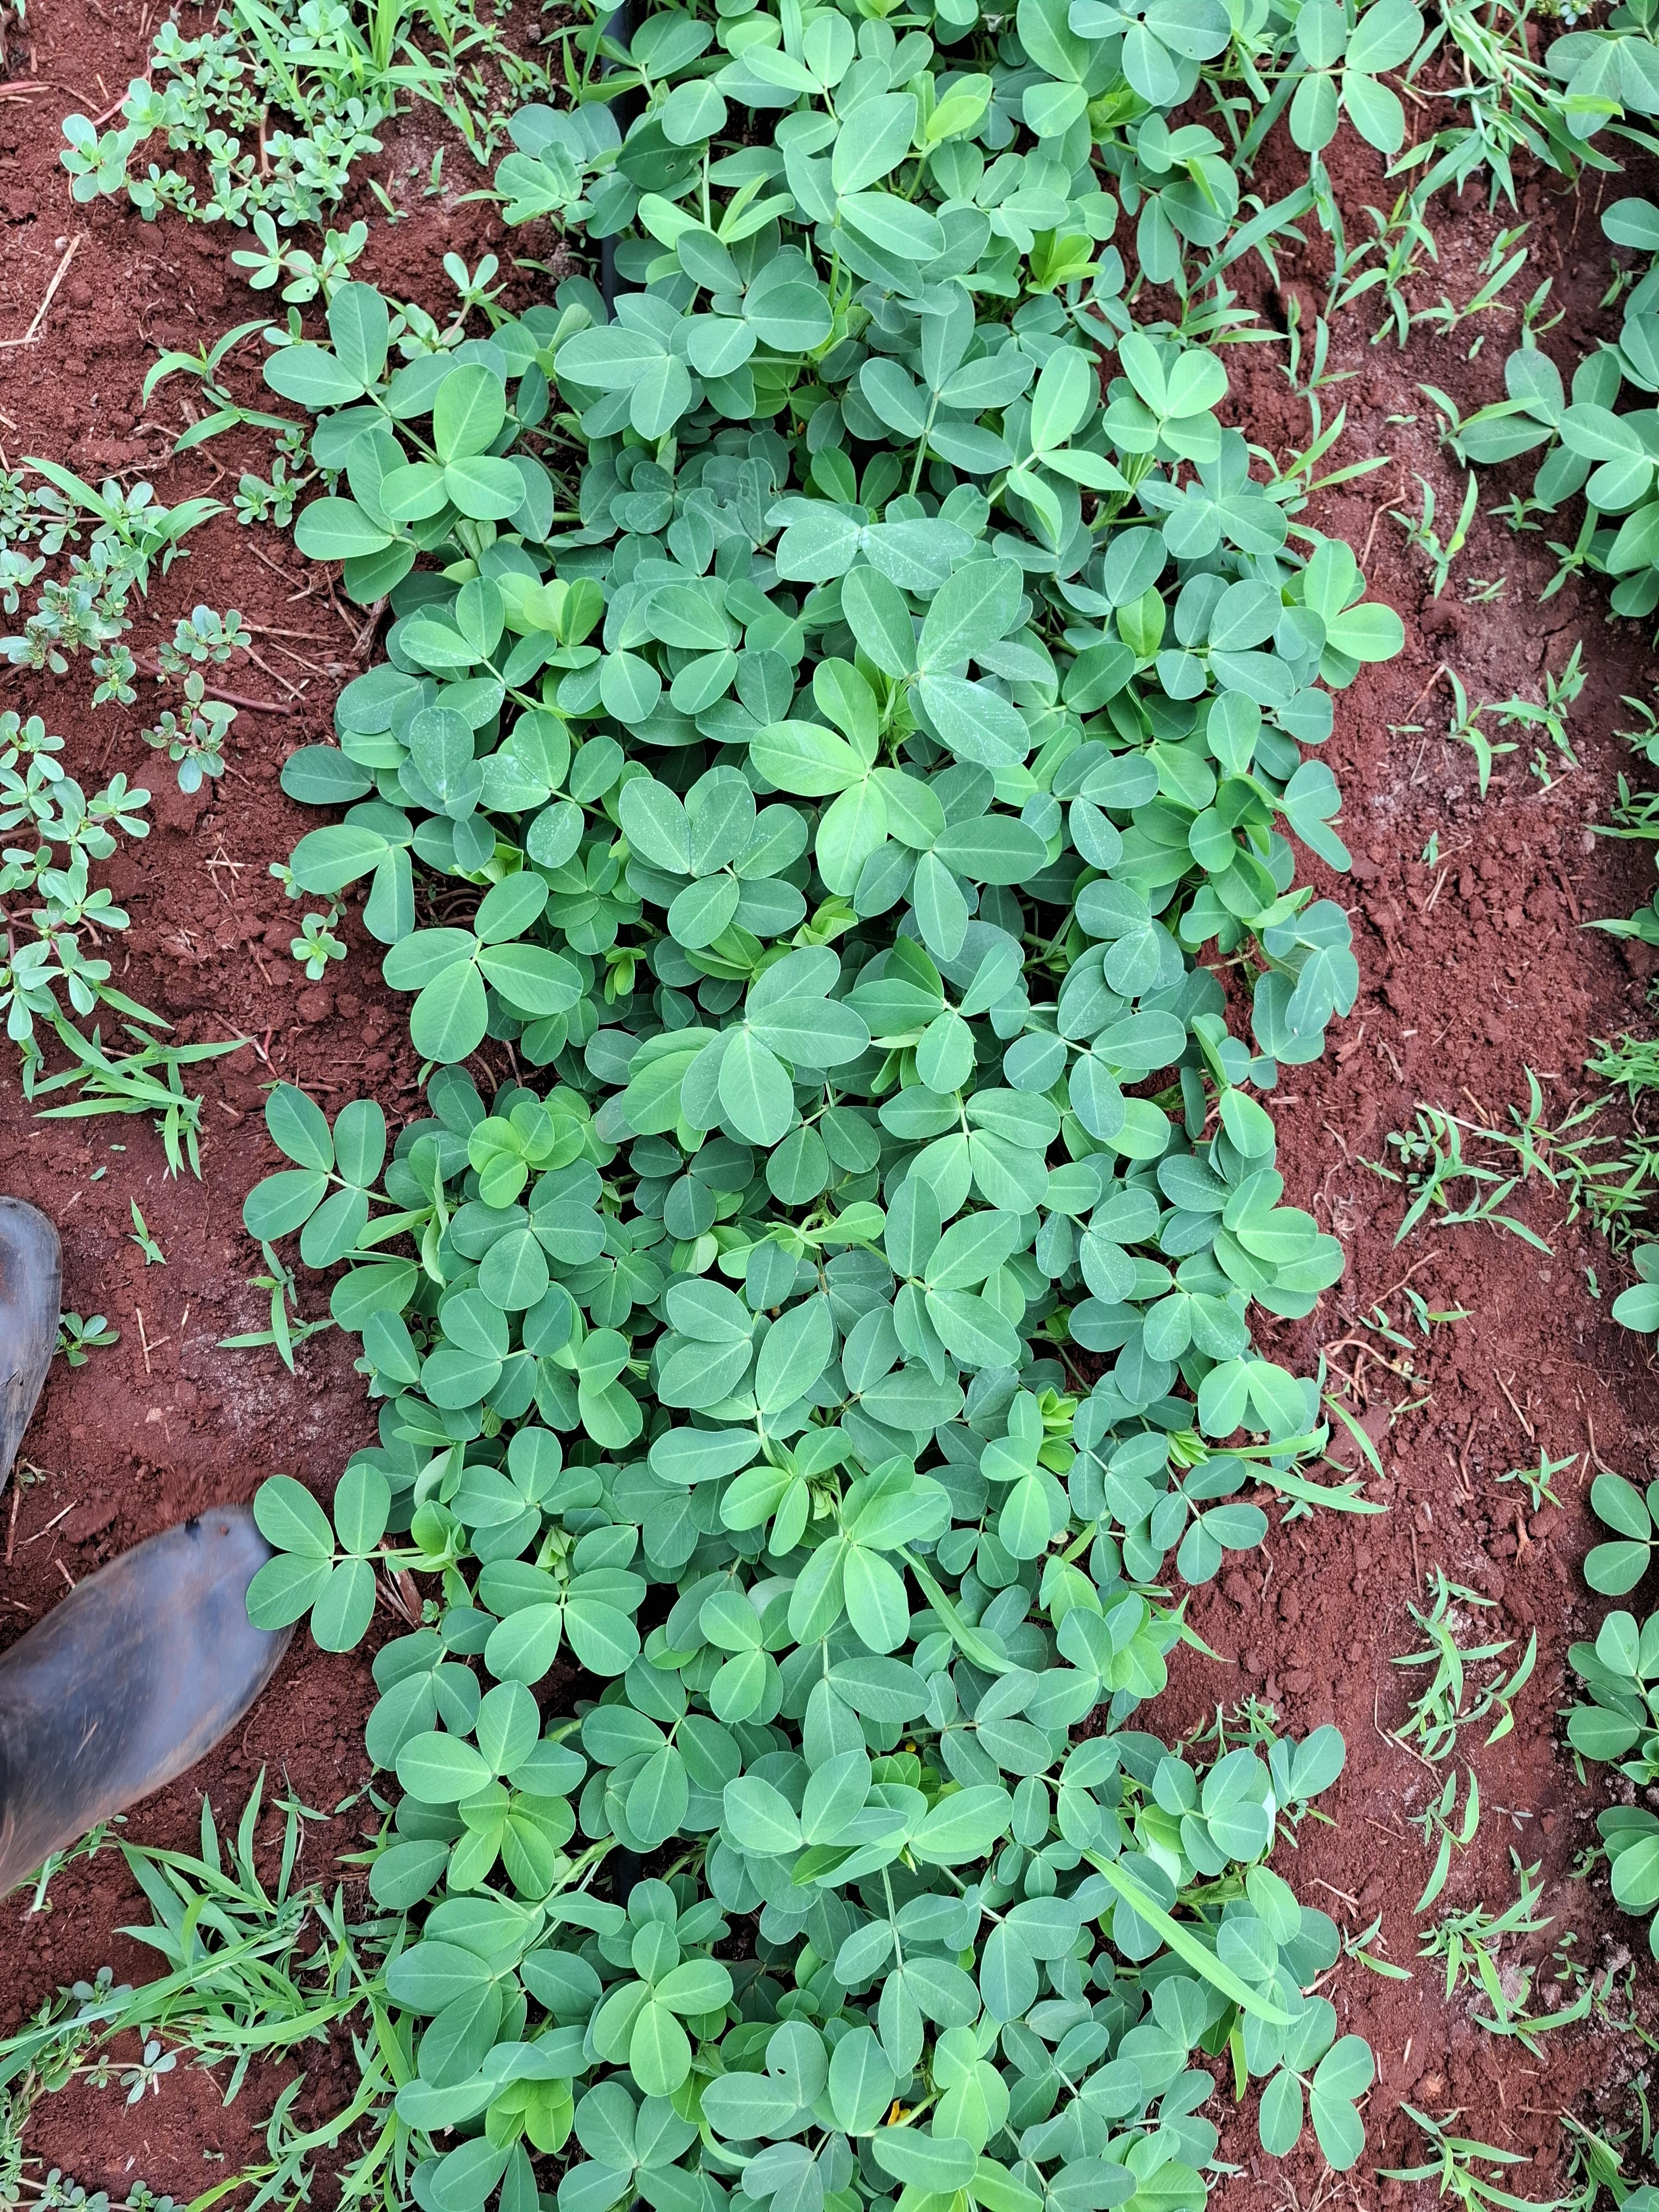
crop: groundnut
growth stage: flowering
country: Kenya
